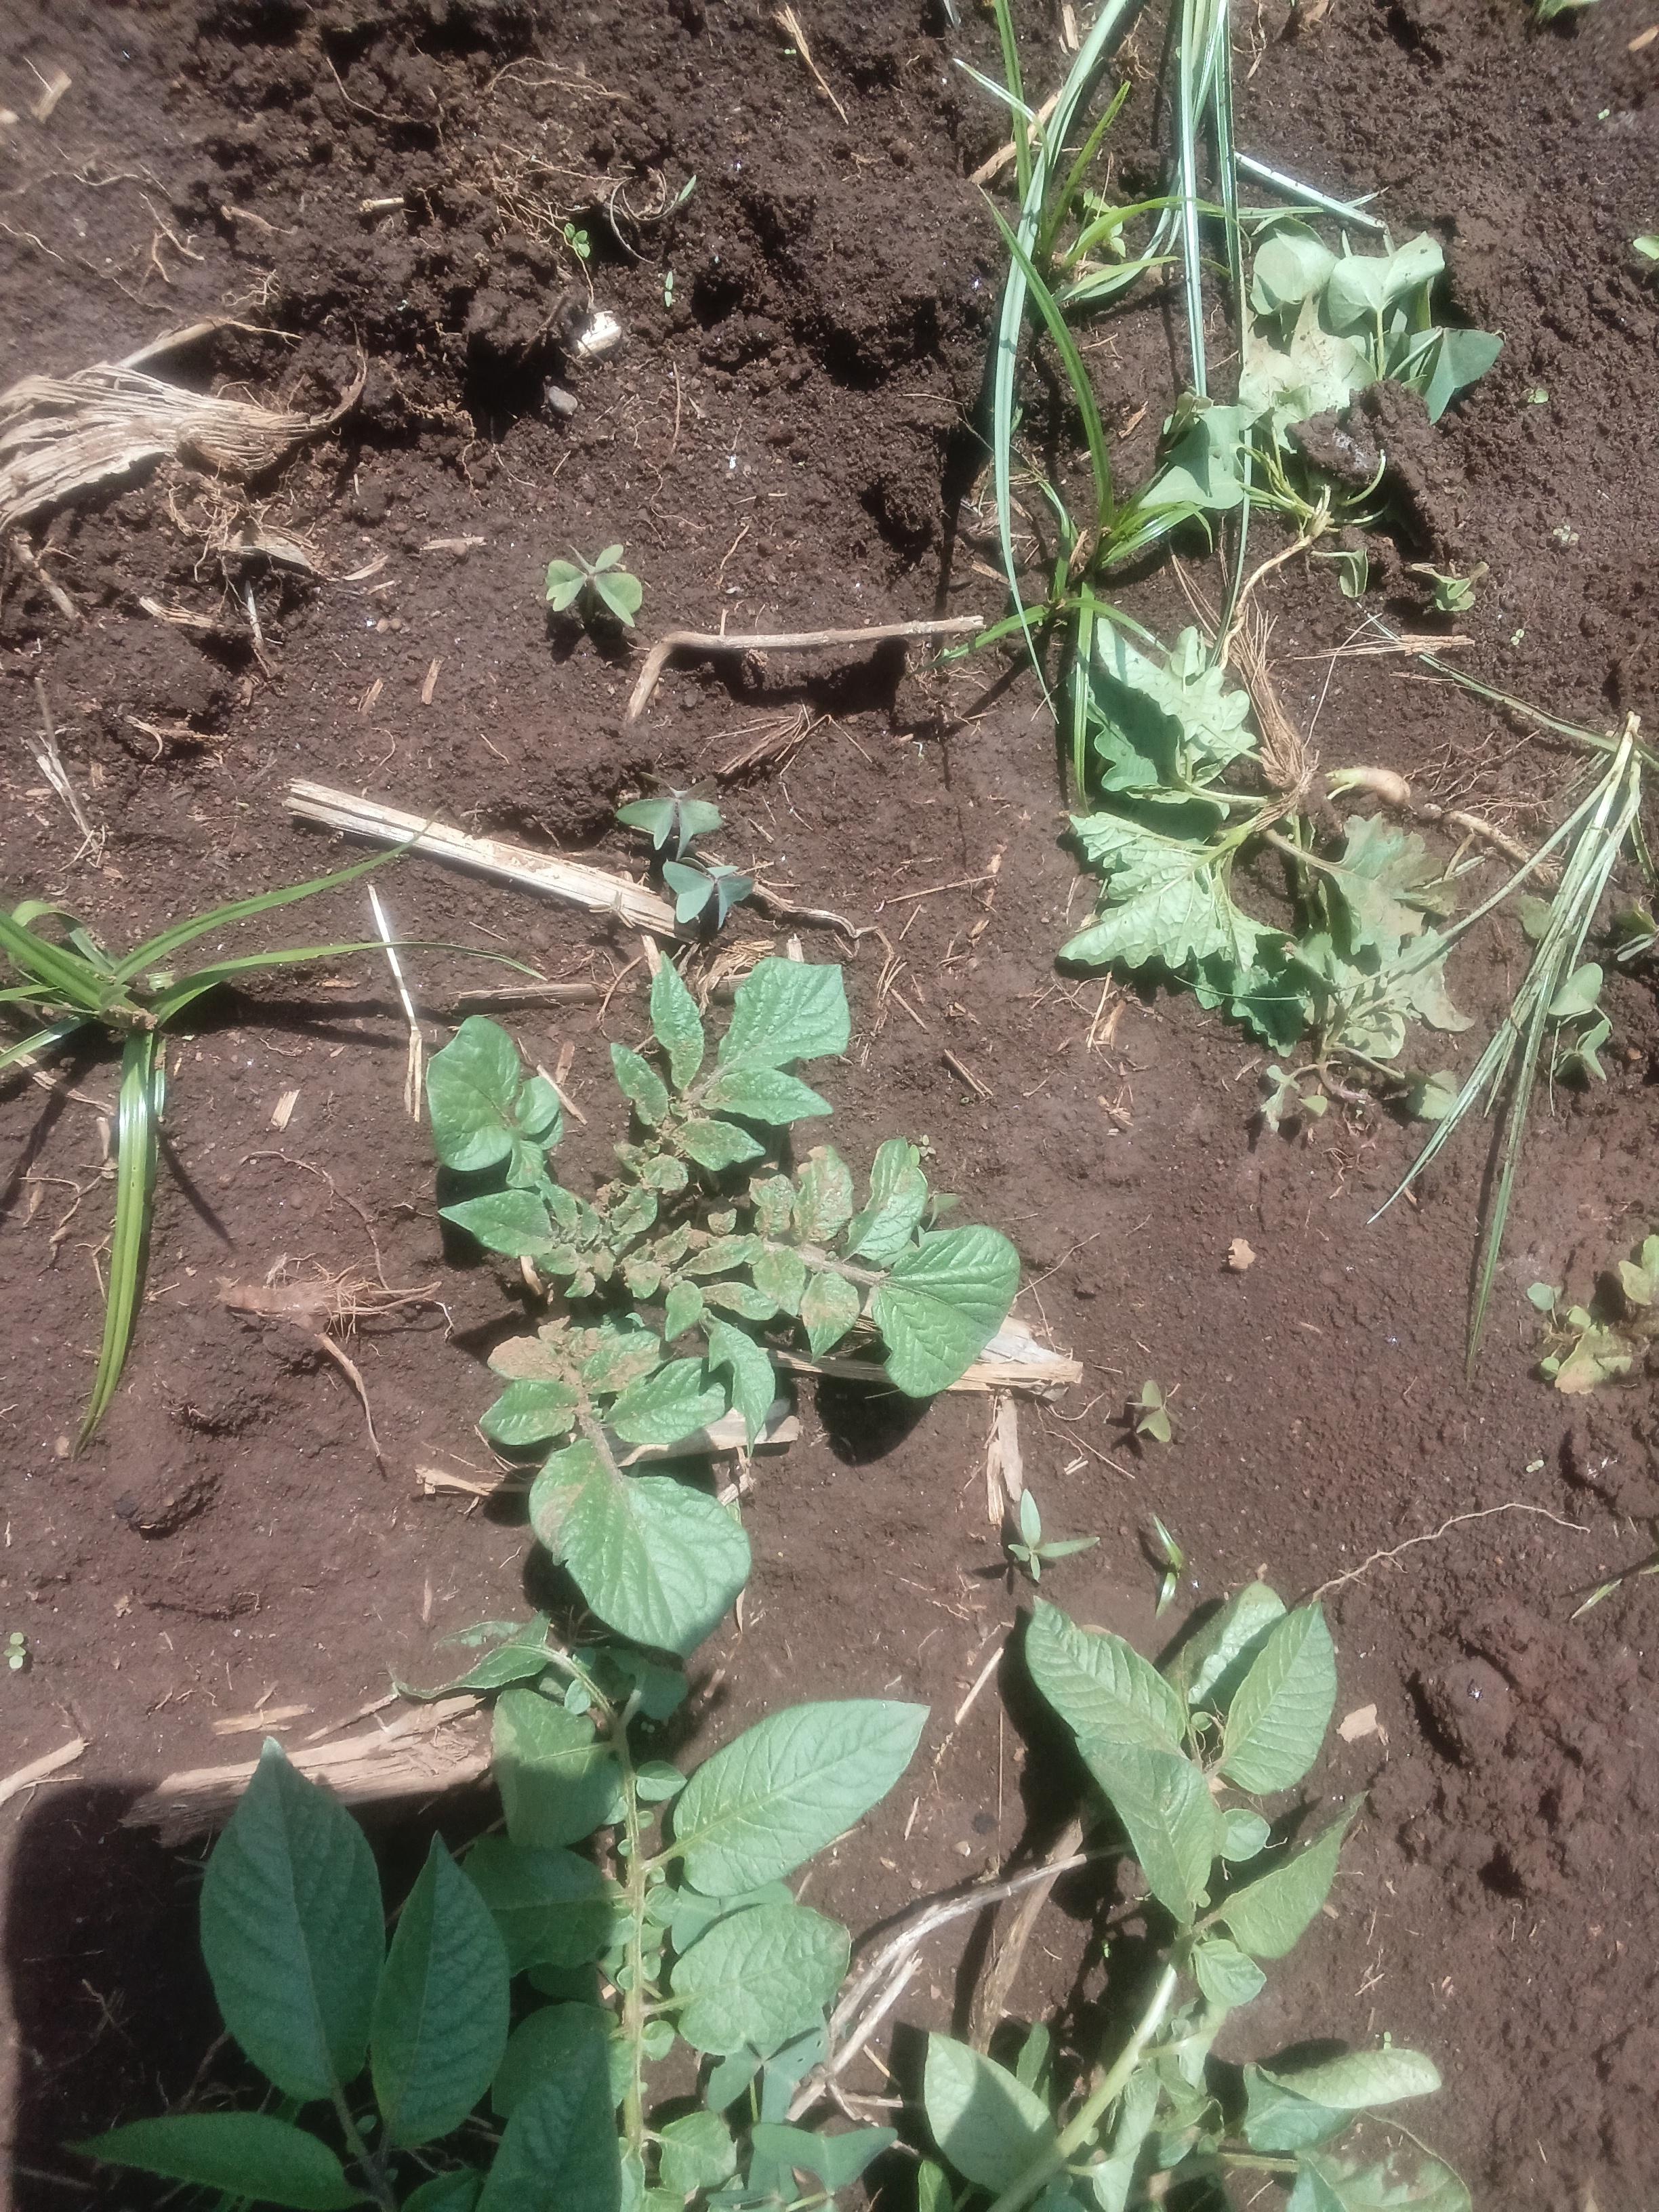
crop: potato
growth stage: vegetative
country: Kenya
